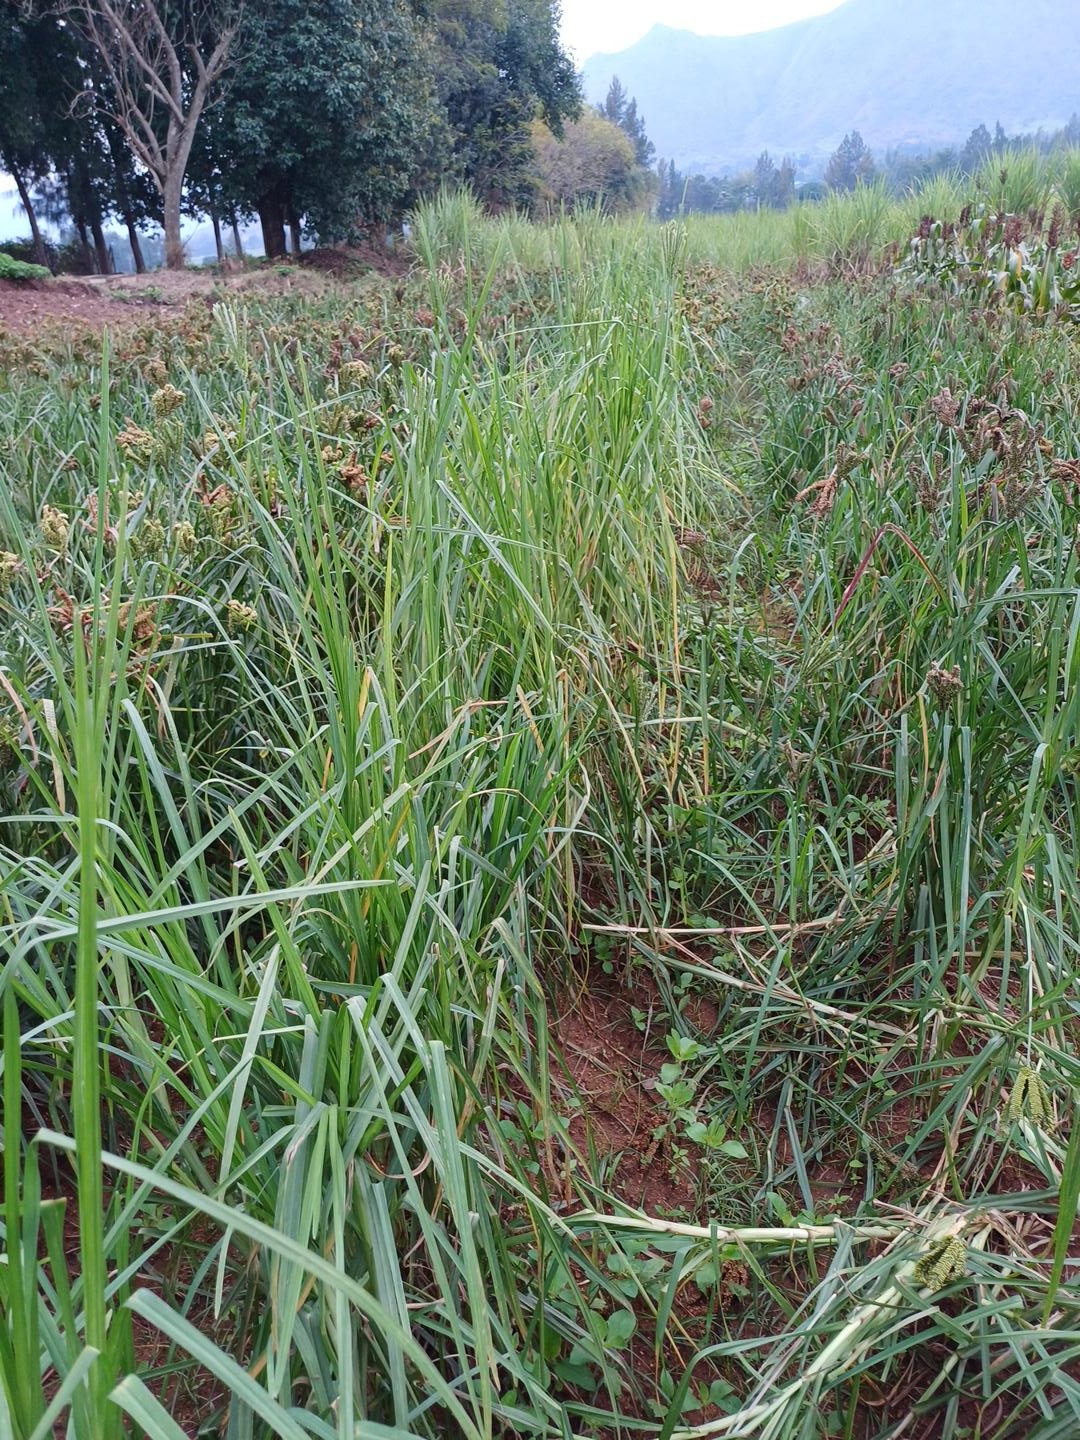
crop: finger millet
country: Kenya
